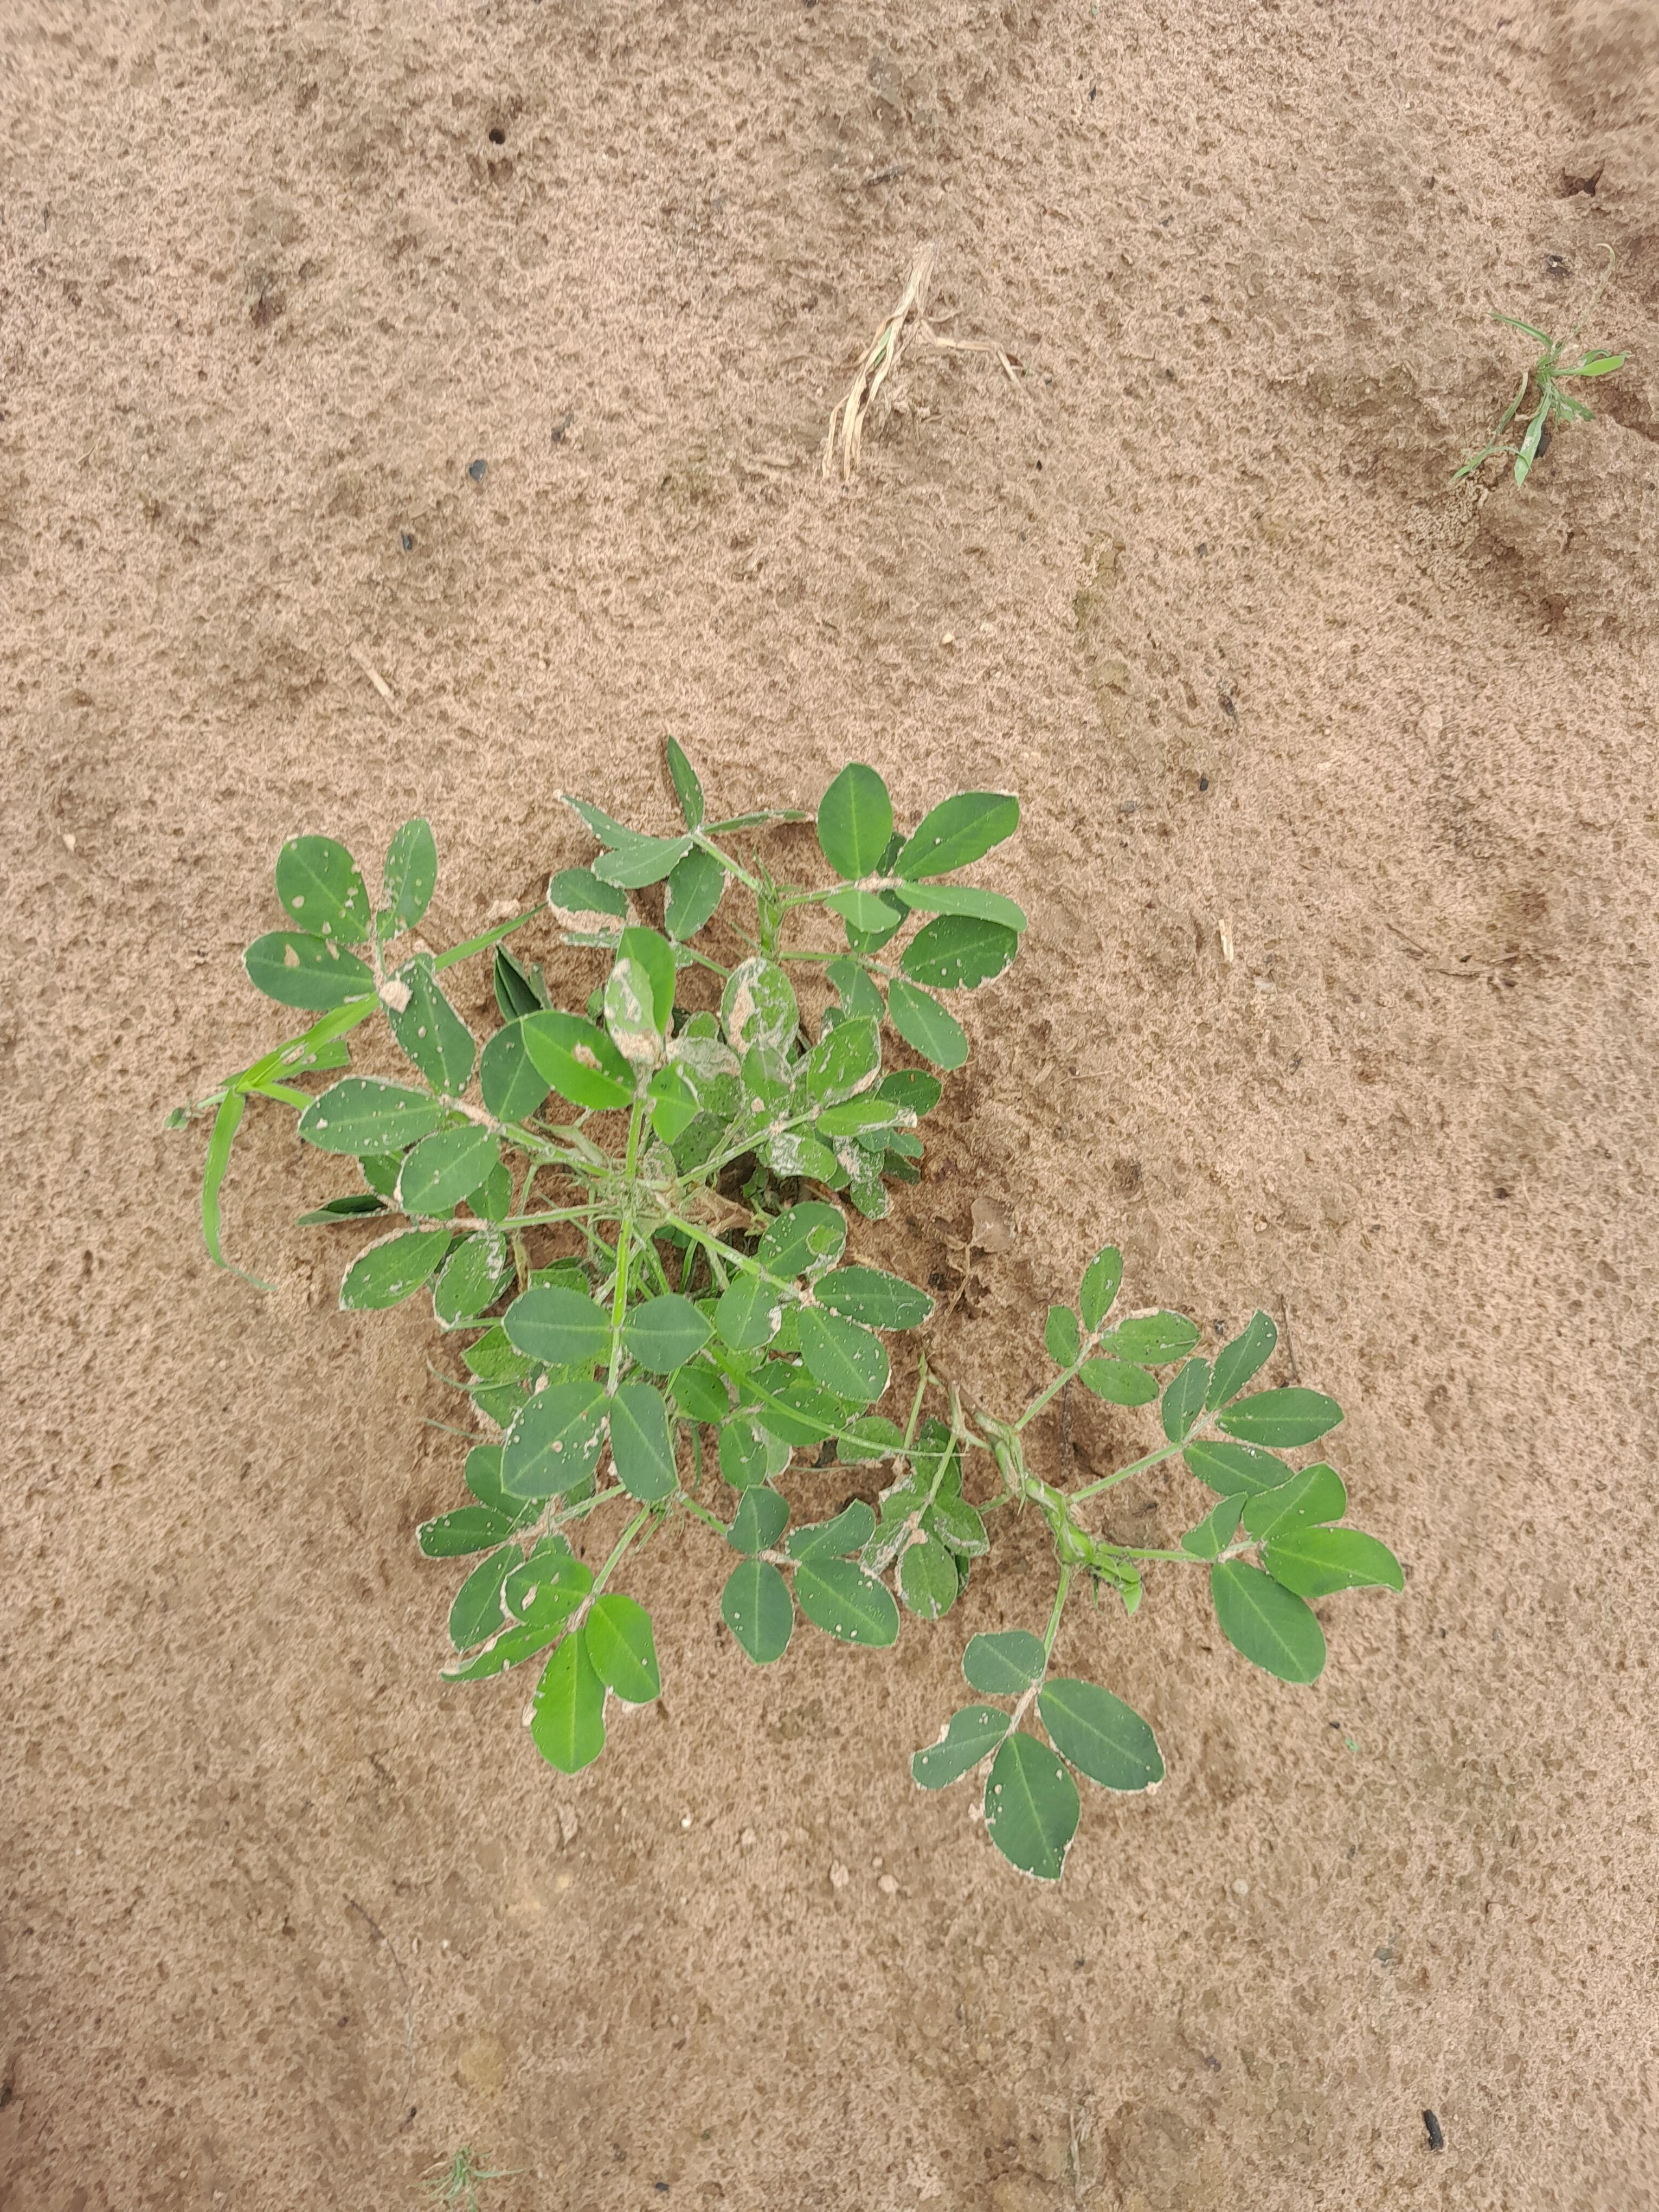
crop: groundnut
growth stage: flowering
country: Senegal
